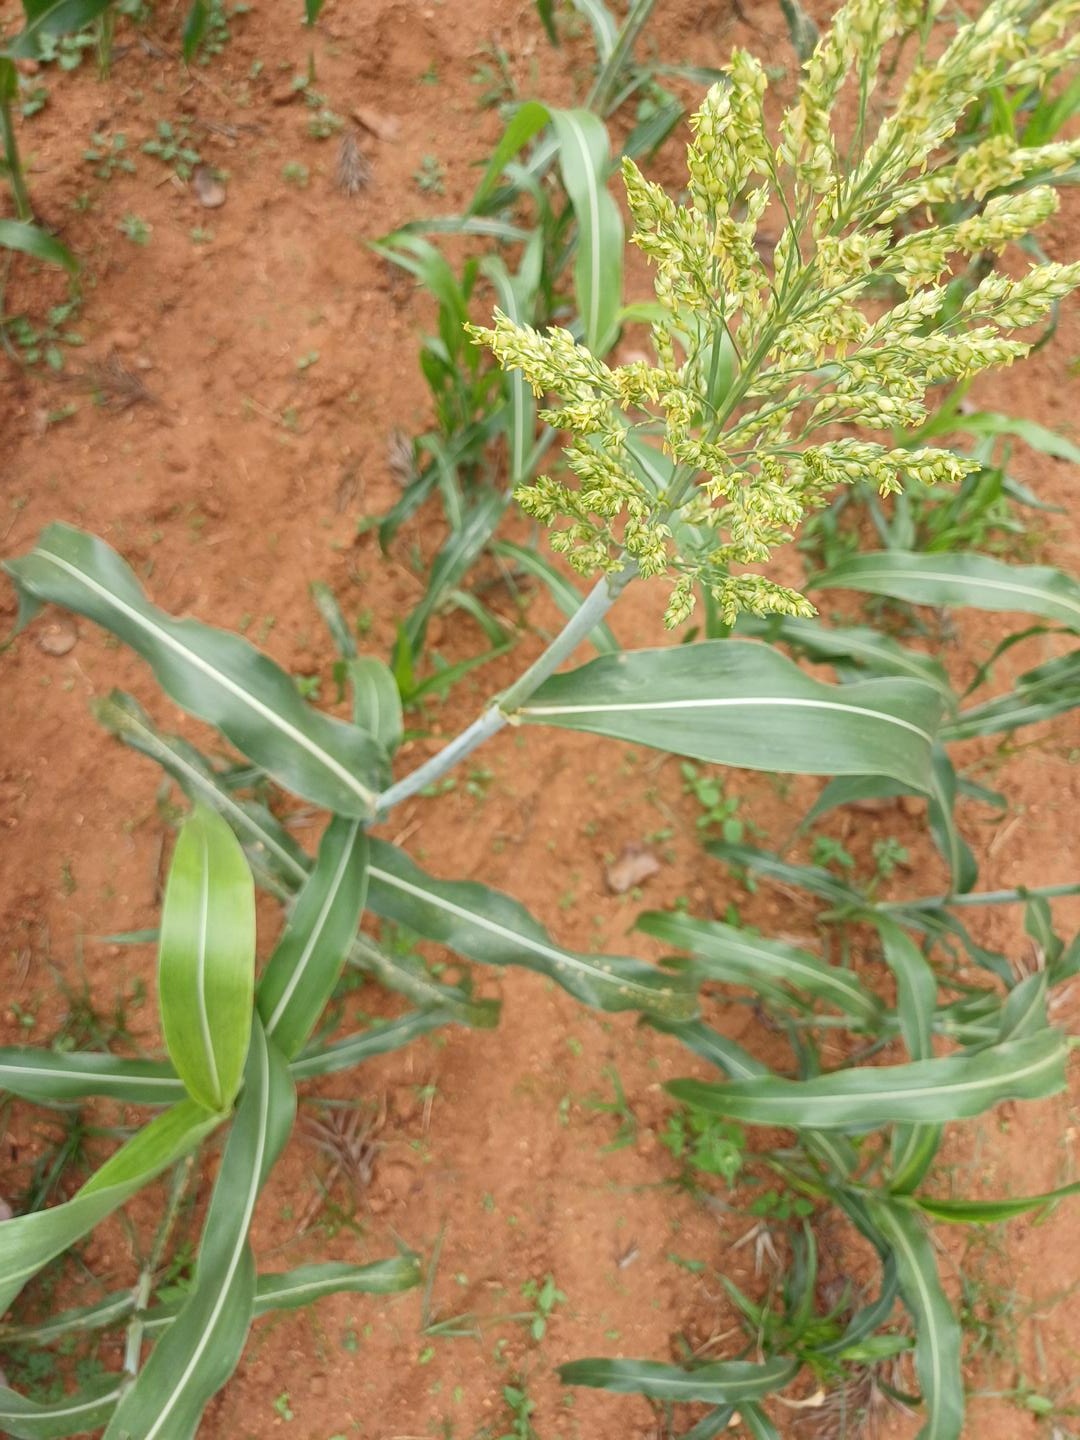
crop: sorghum
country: Kenya
